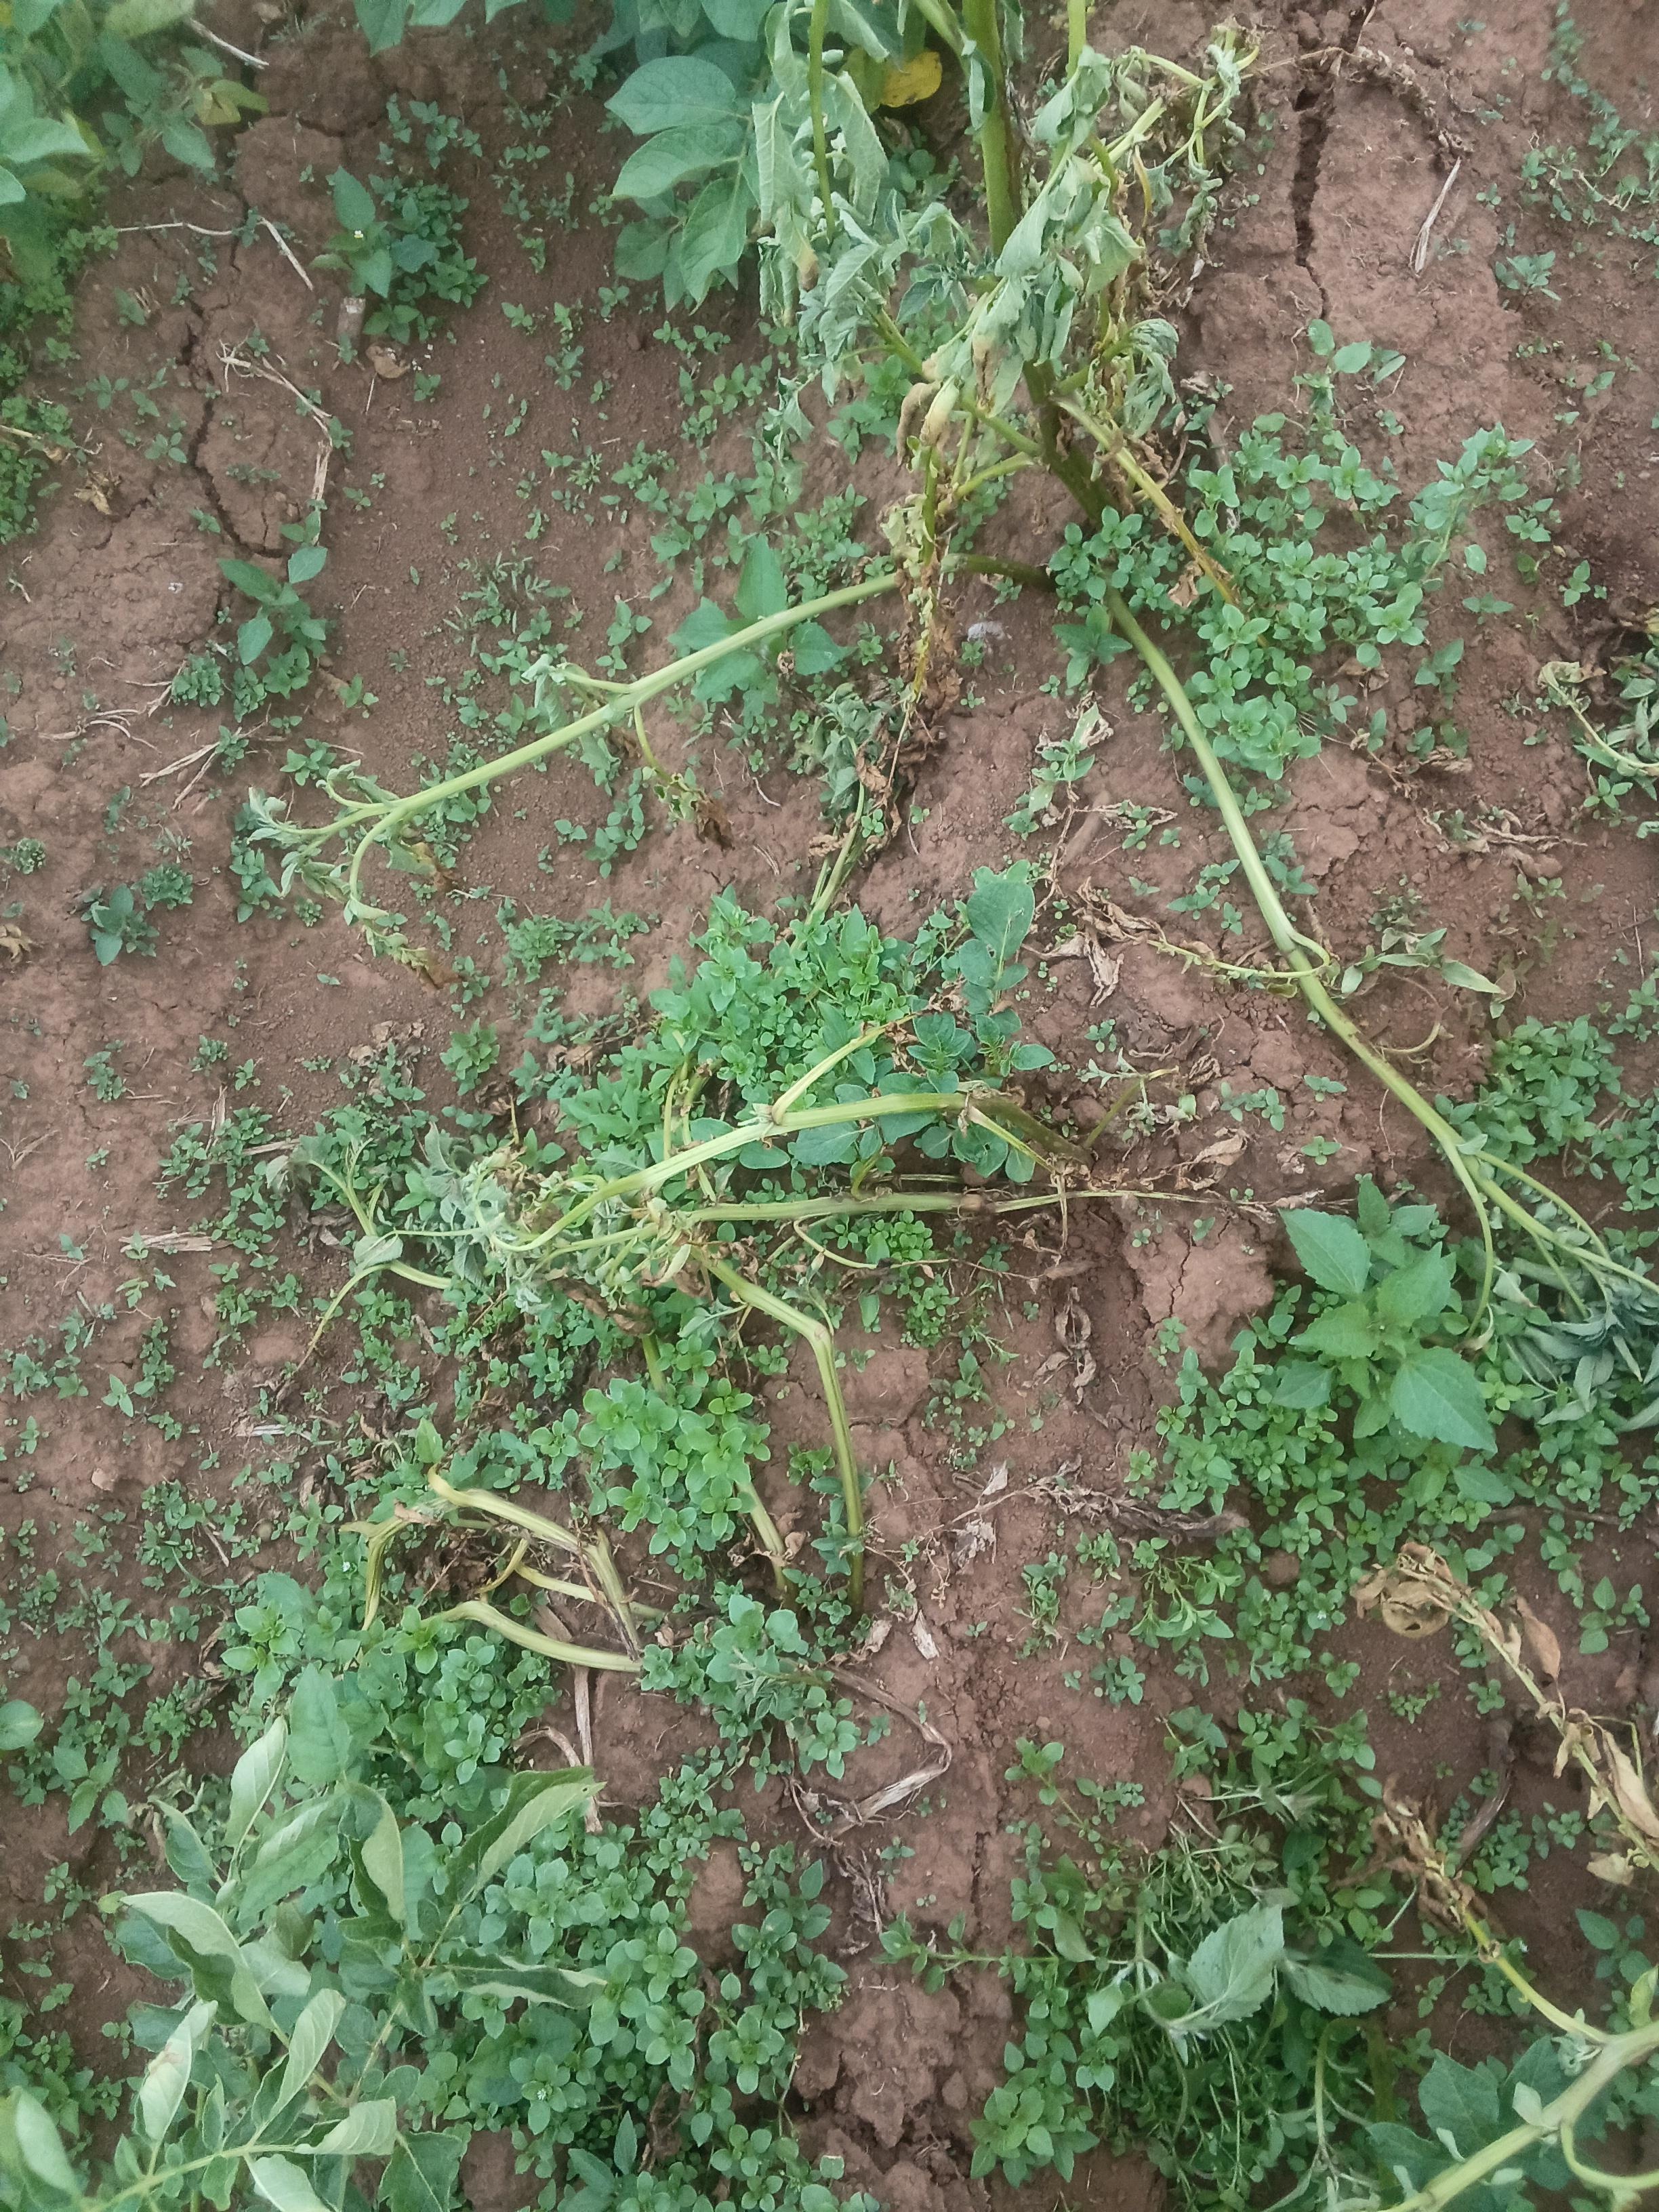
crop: potato
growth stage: flowering
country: Kenya
